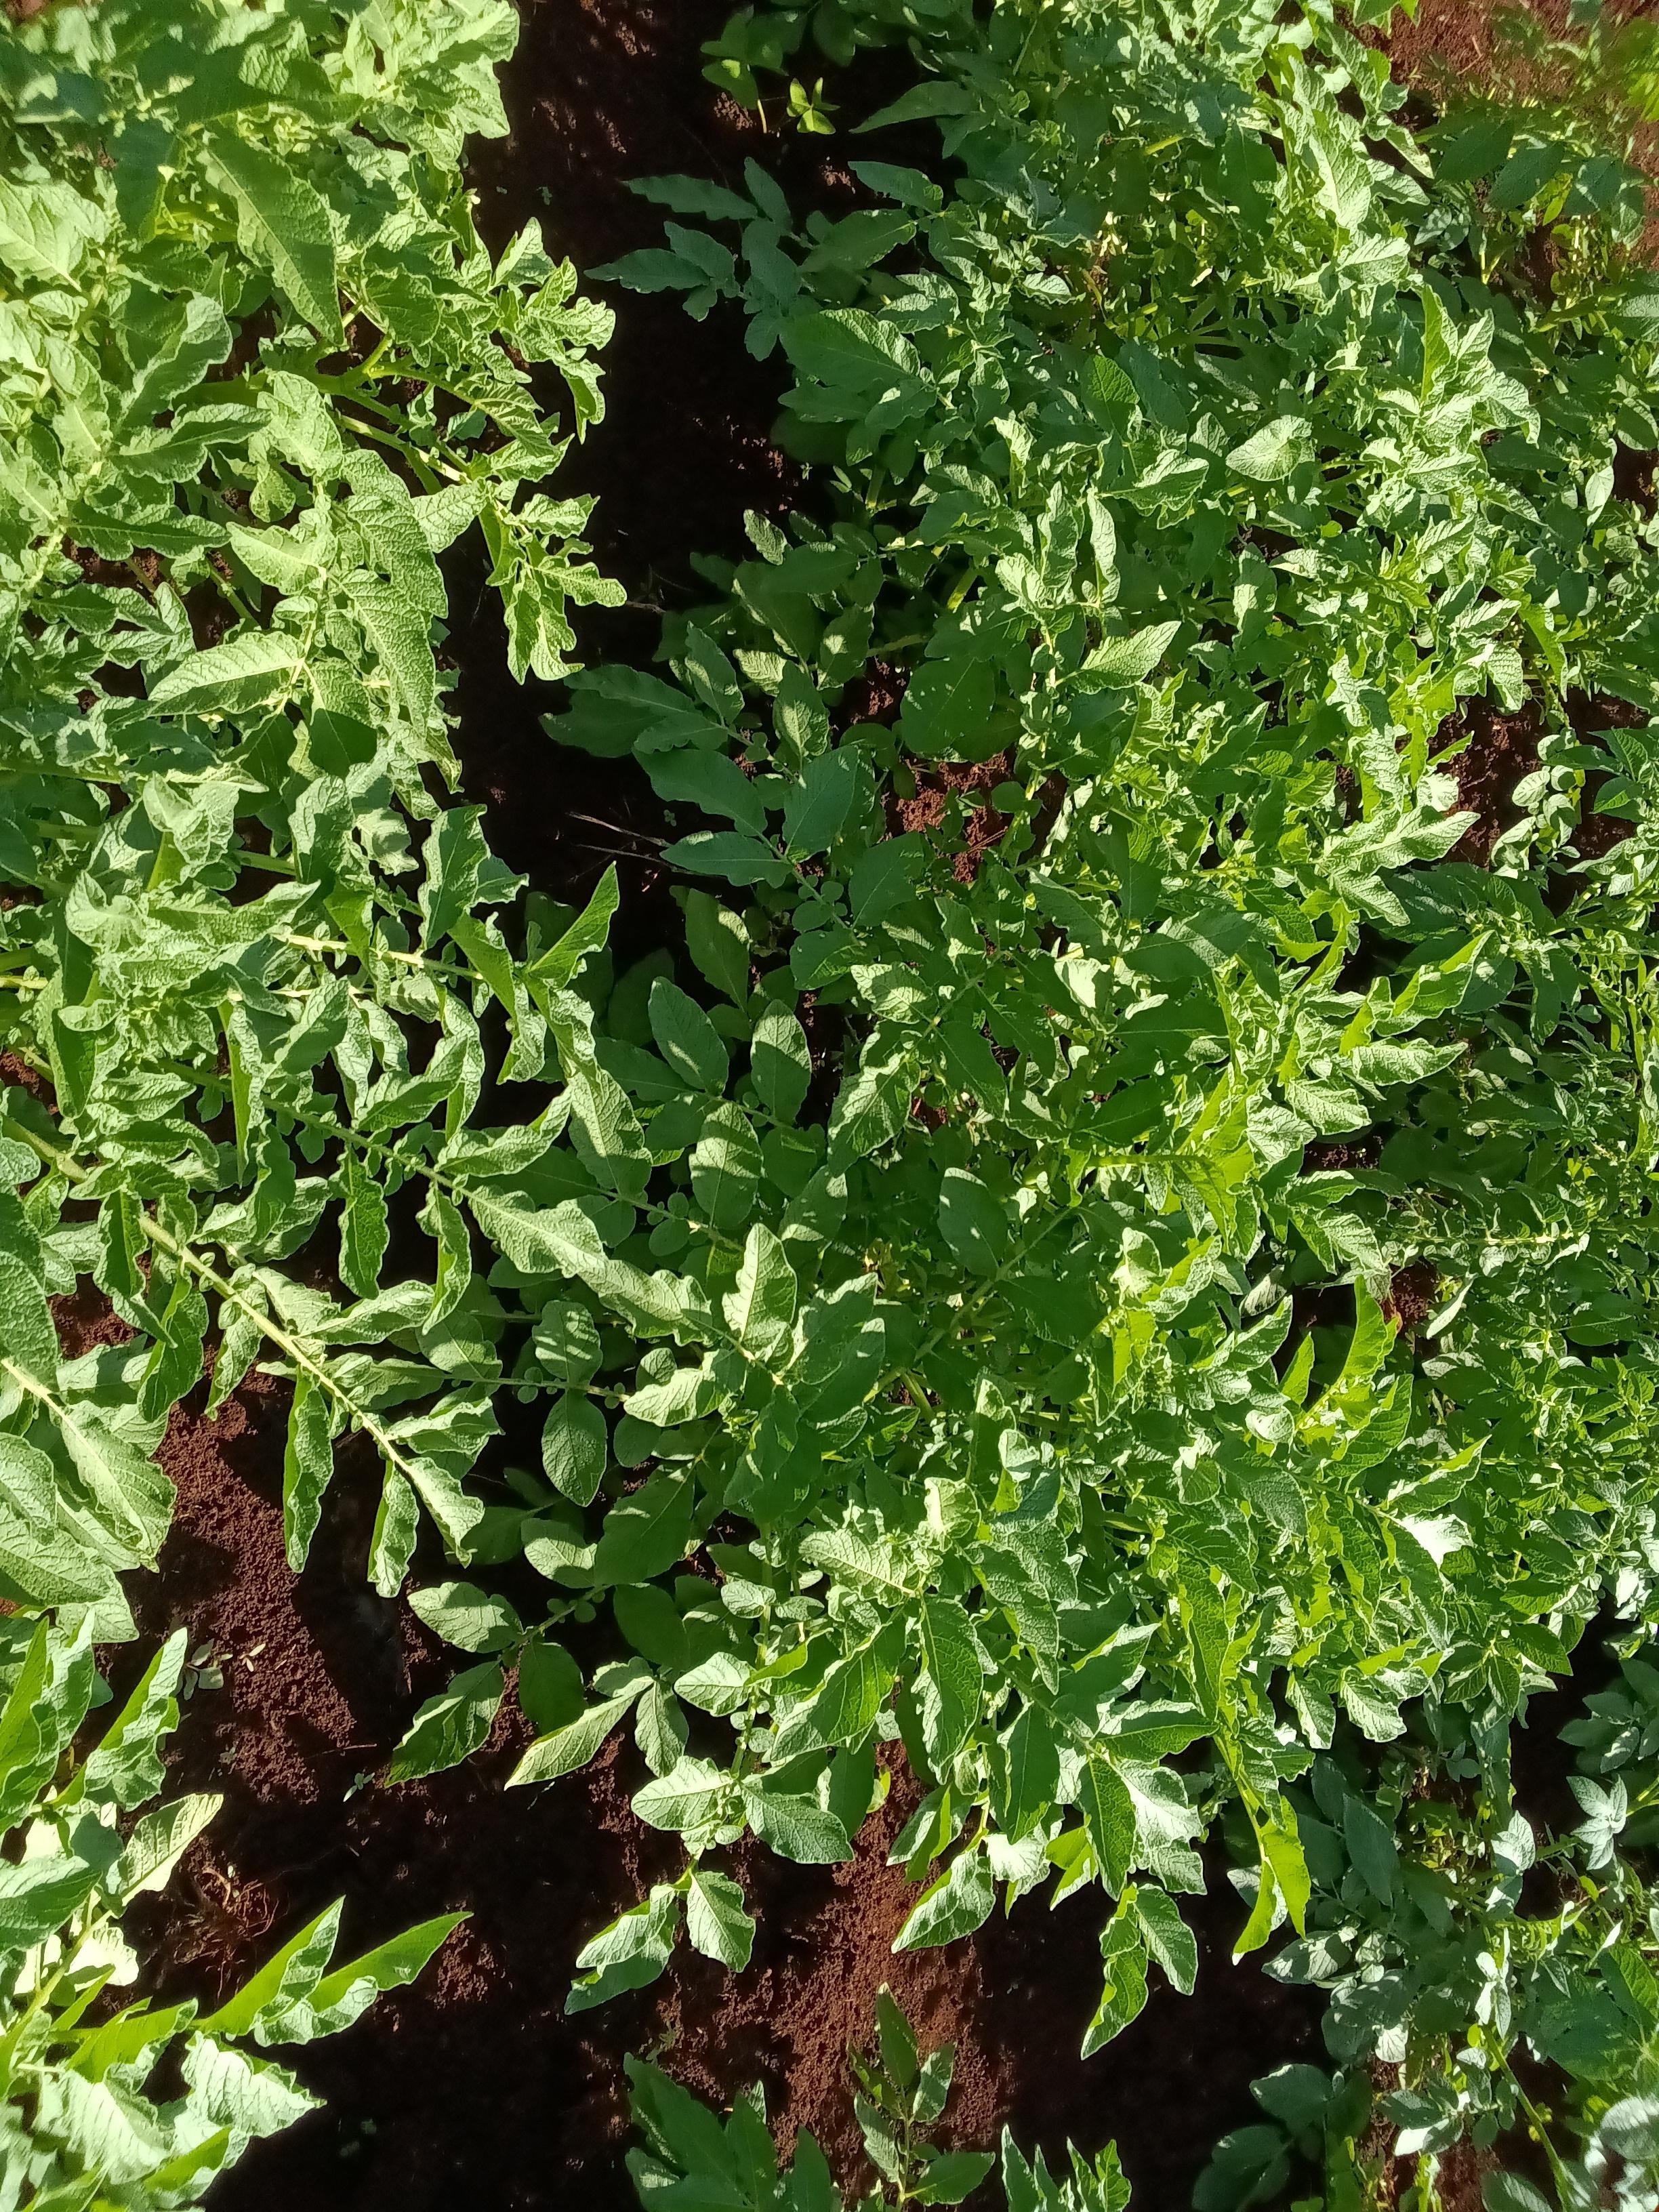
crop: potato
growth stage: vegetative
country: Kenya
